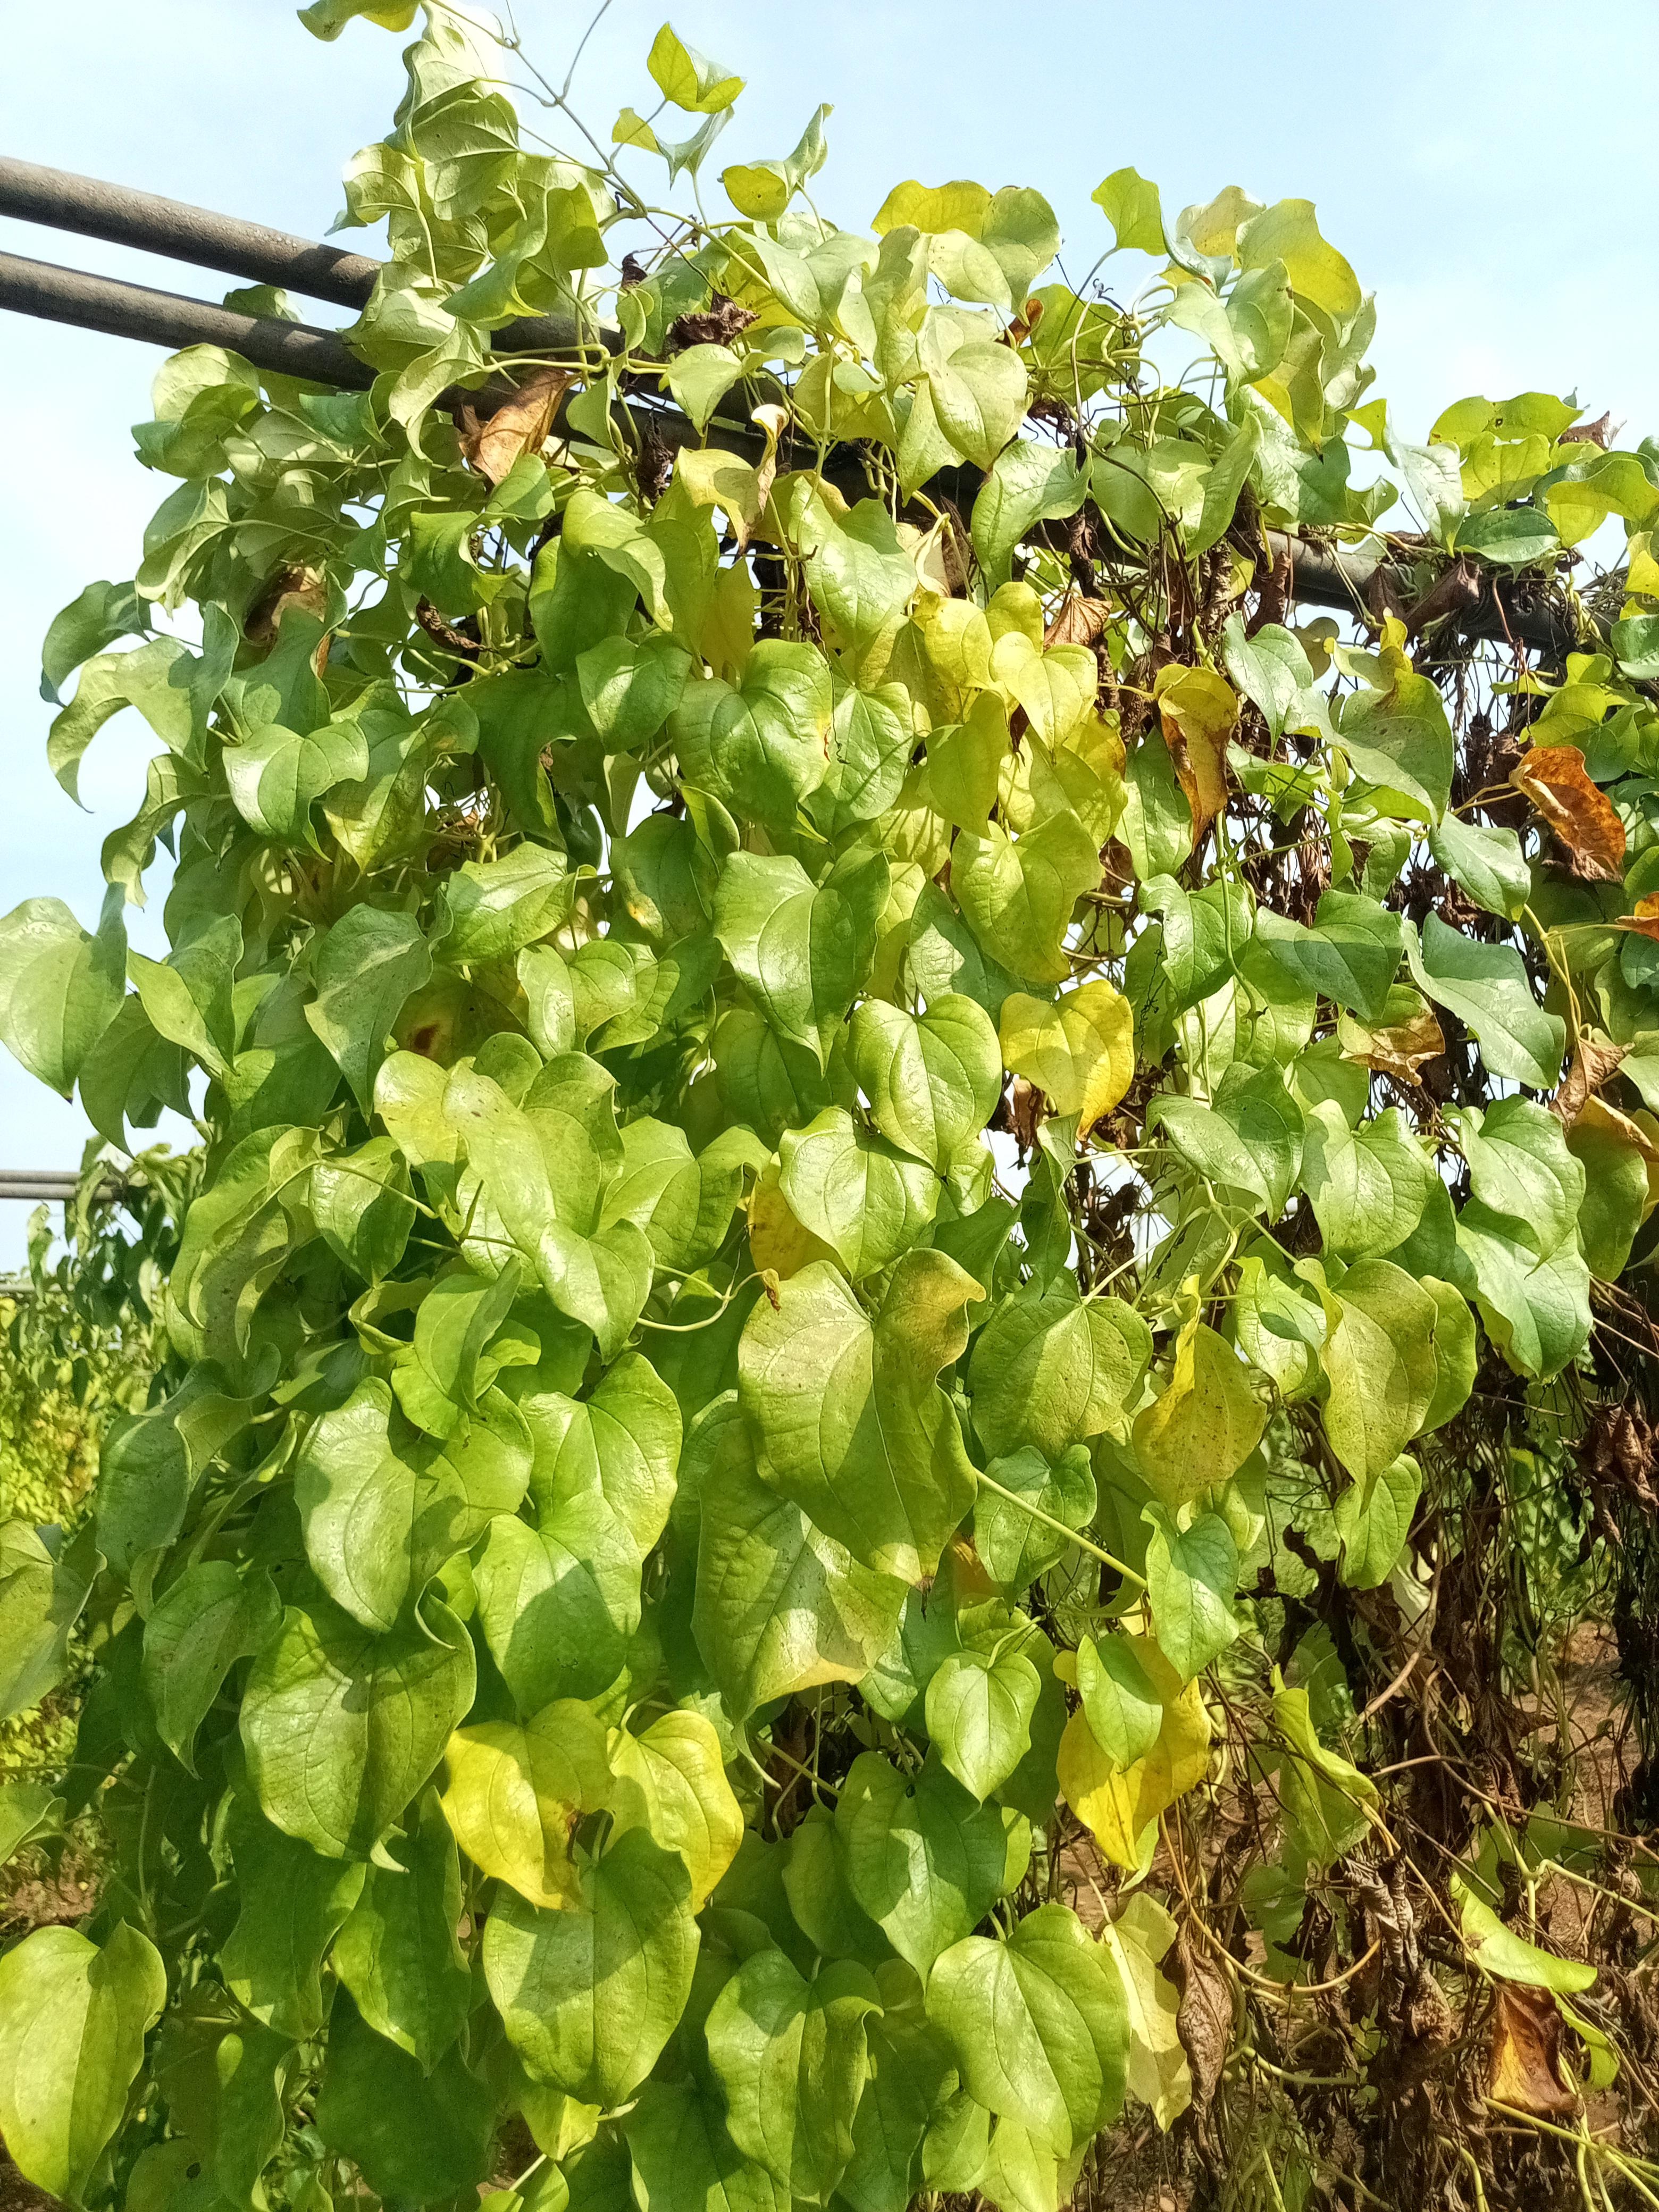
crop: yam
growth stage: maturity
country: Nigeria
